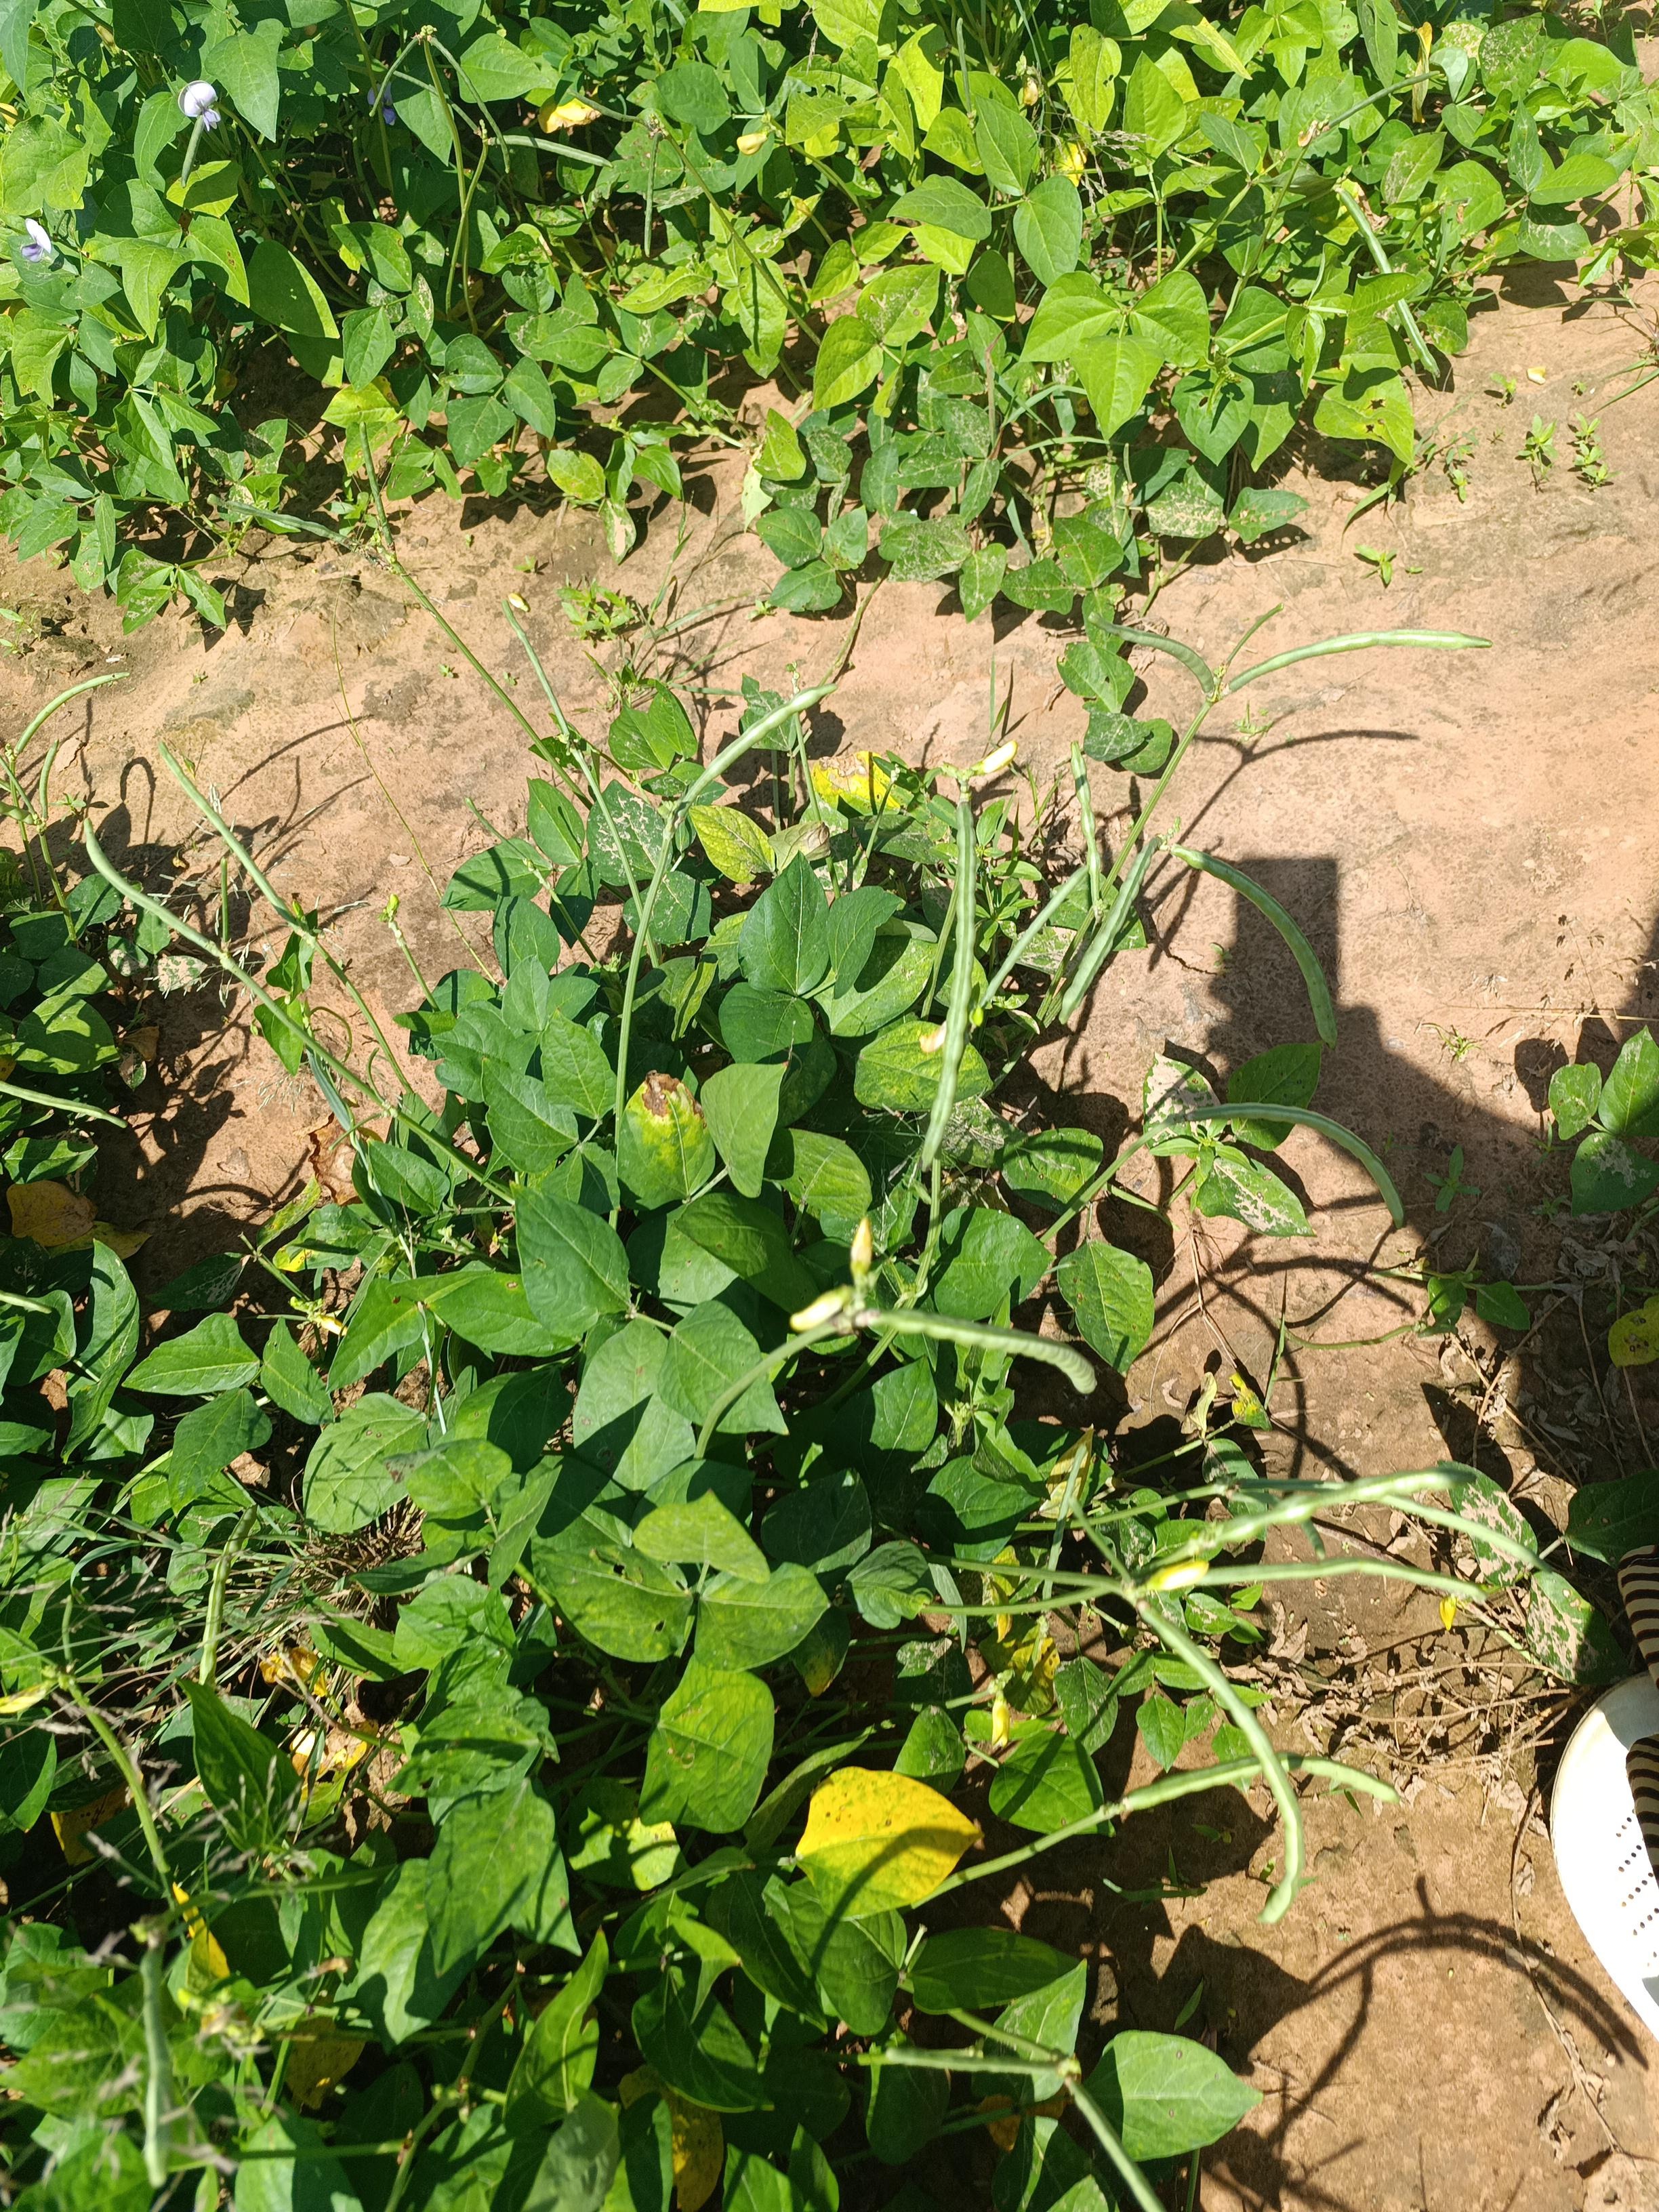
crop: cowpea
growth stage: development pod
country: Nigeria
